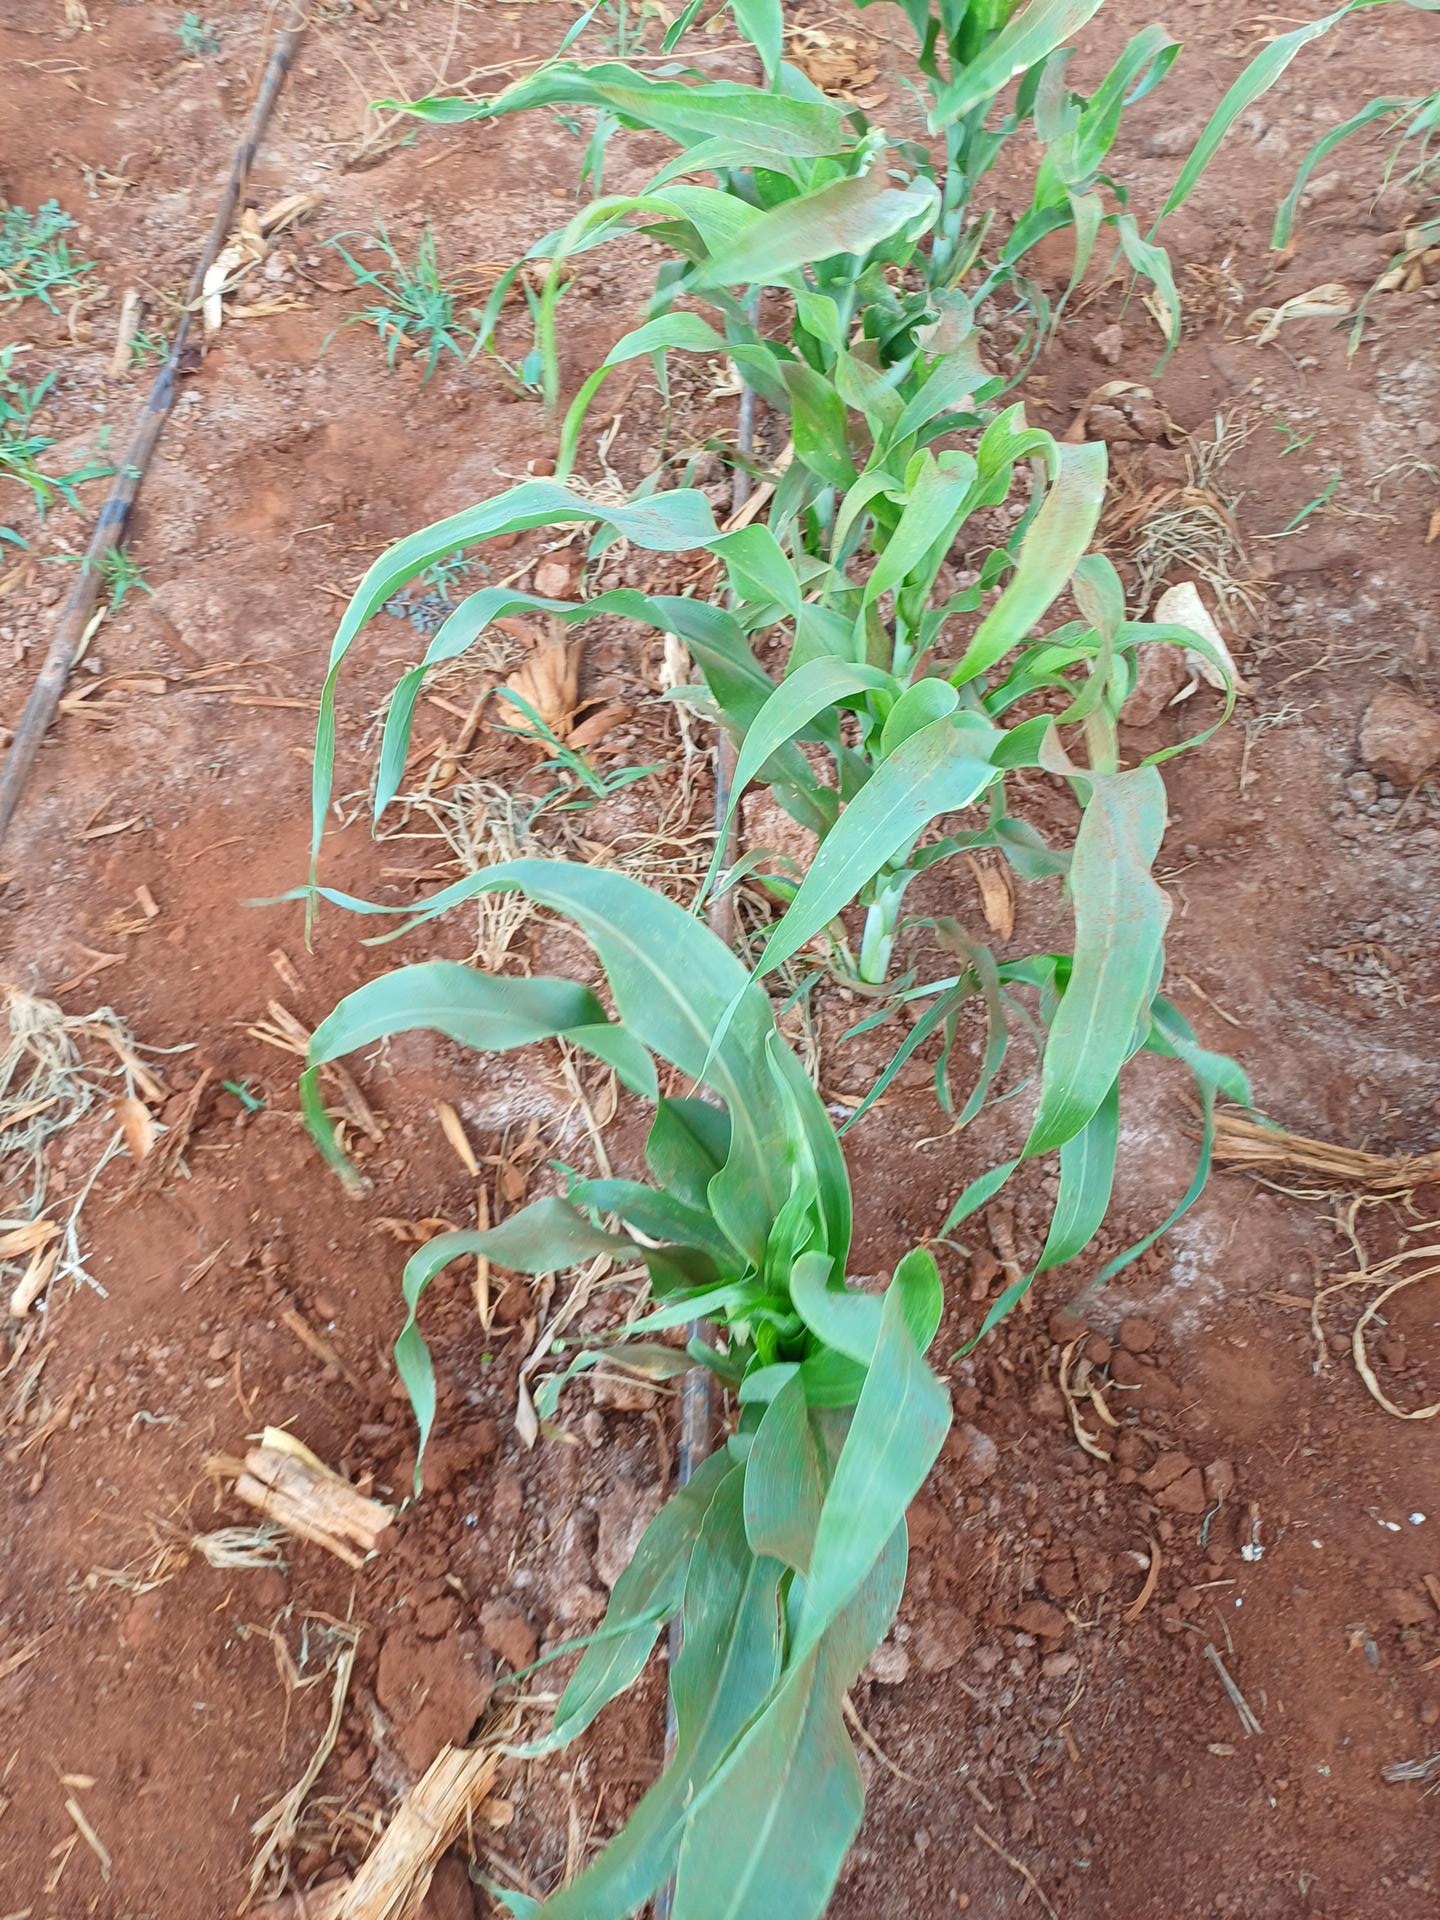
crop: sorghum
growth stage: vegetative
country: Kenya
